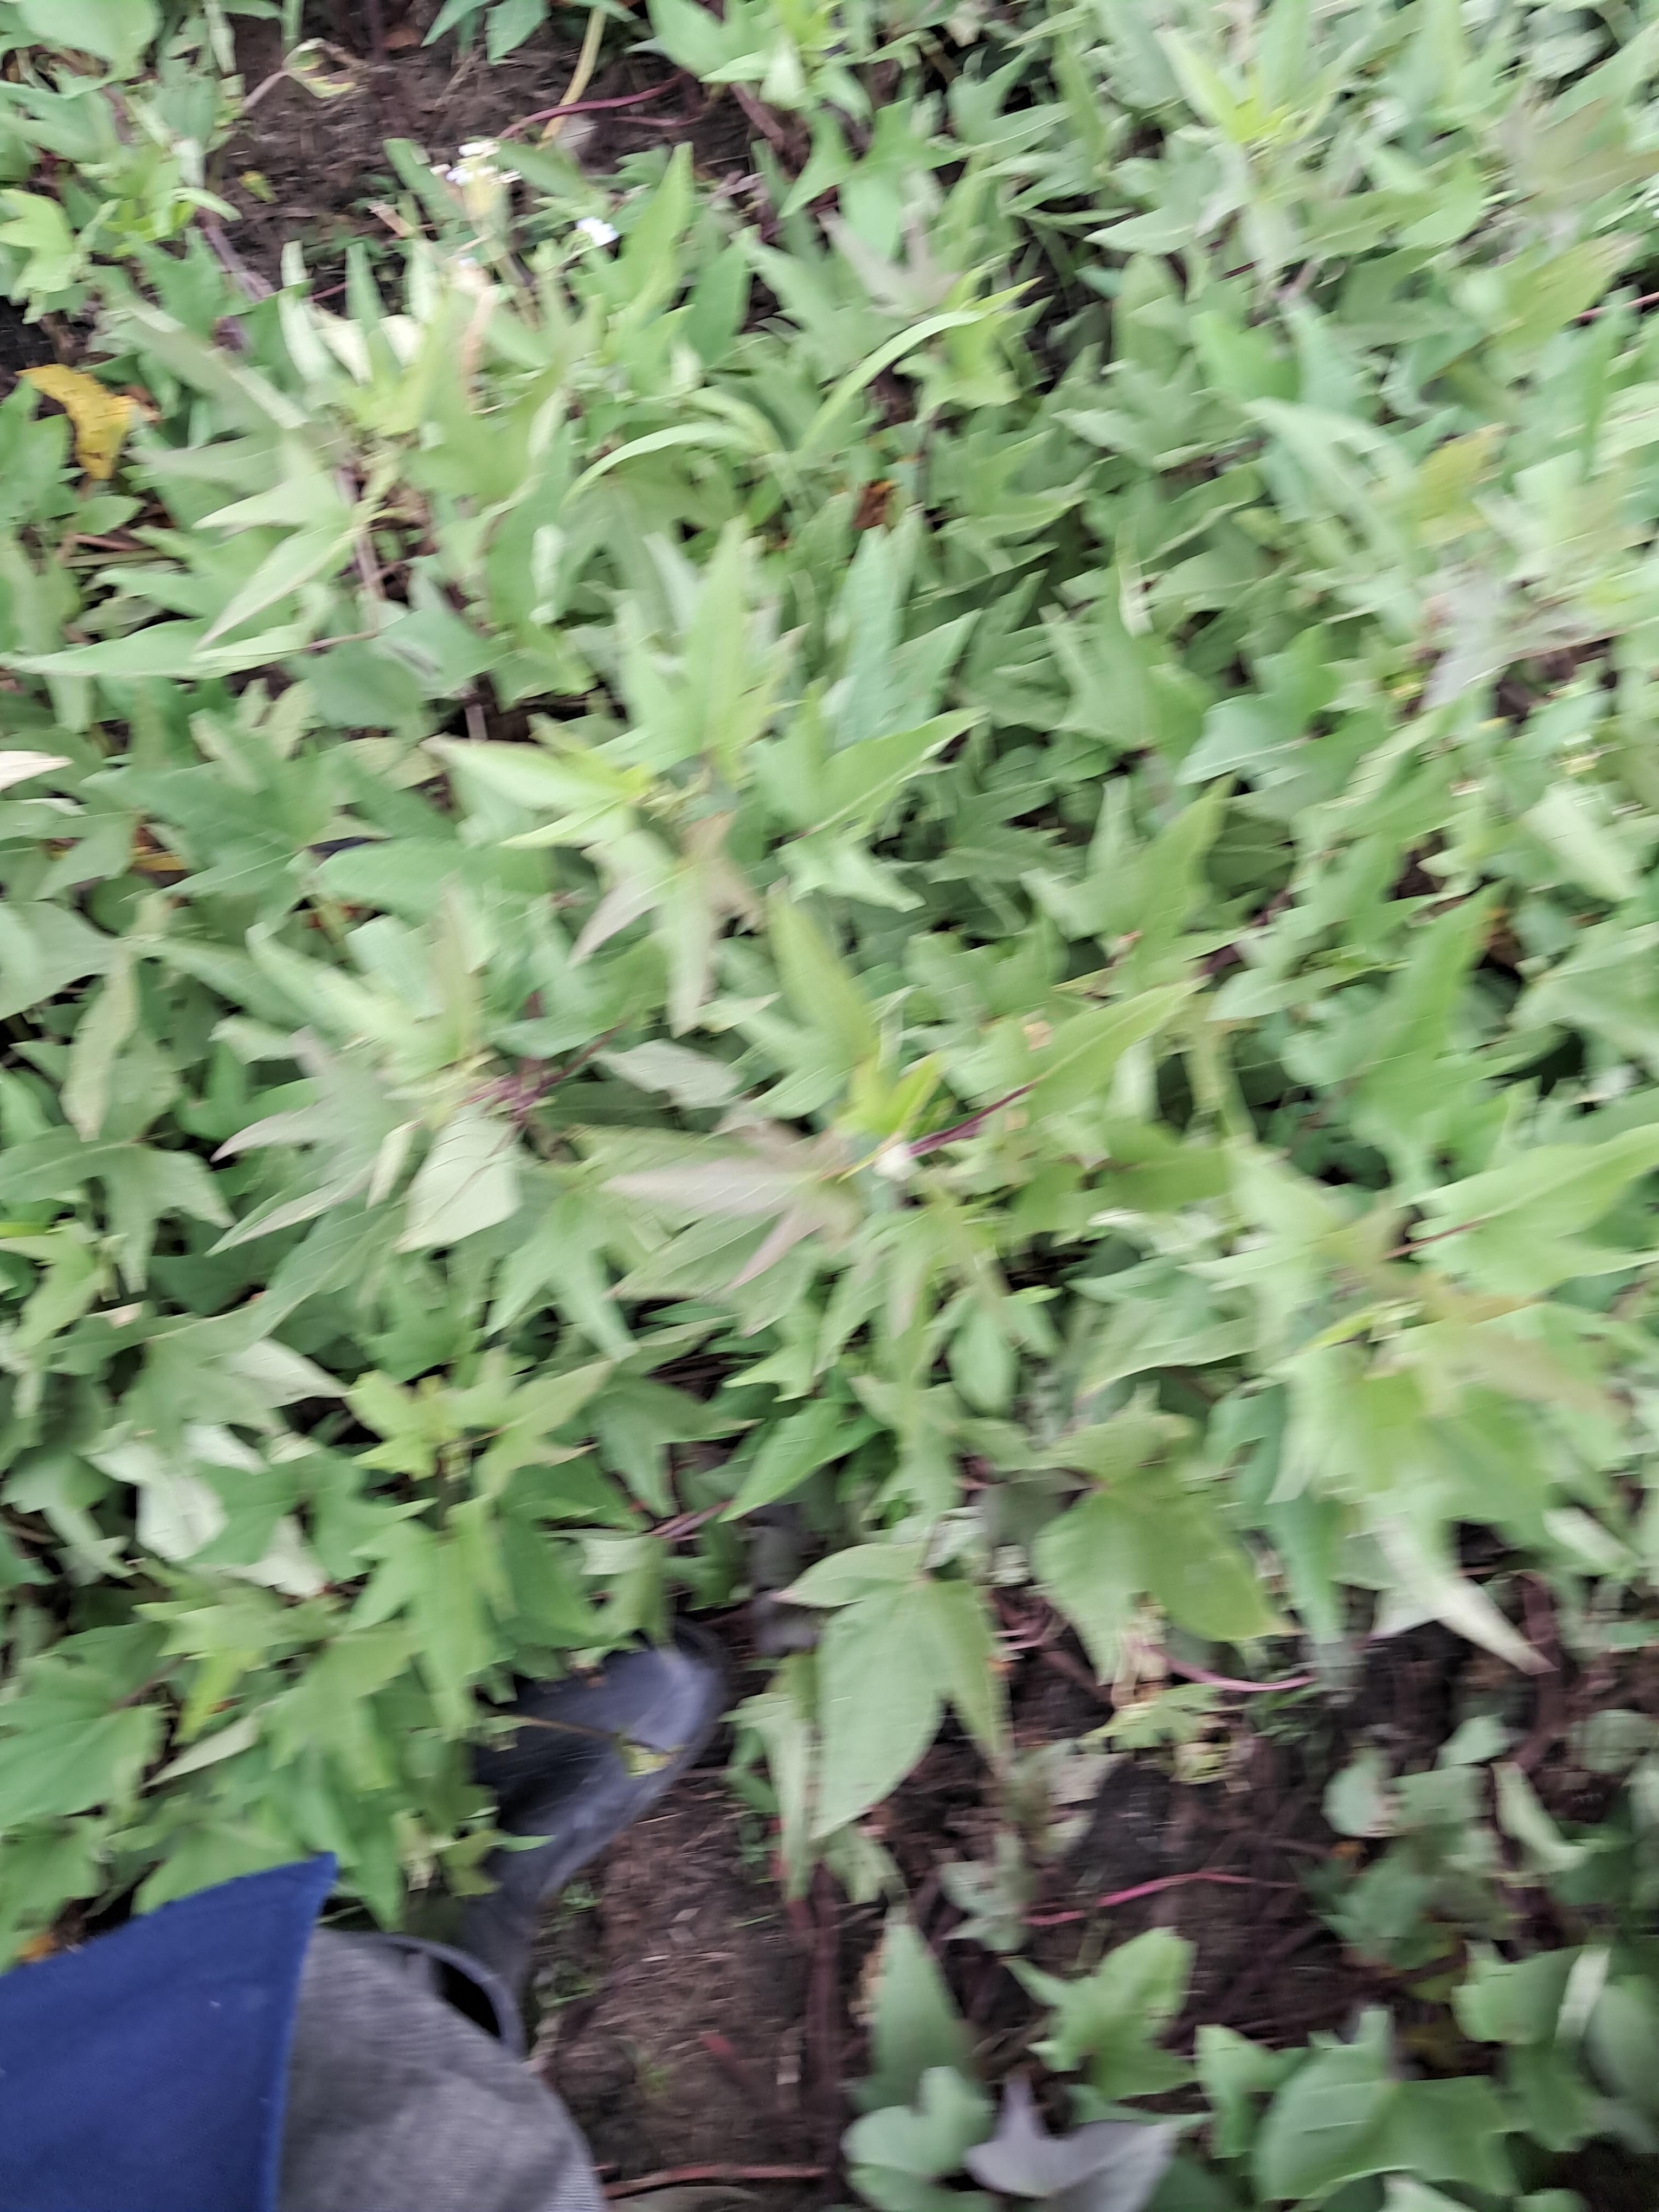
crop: sweet potato
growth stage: vegetative
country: Tanzania
